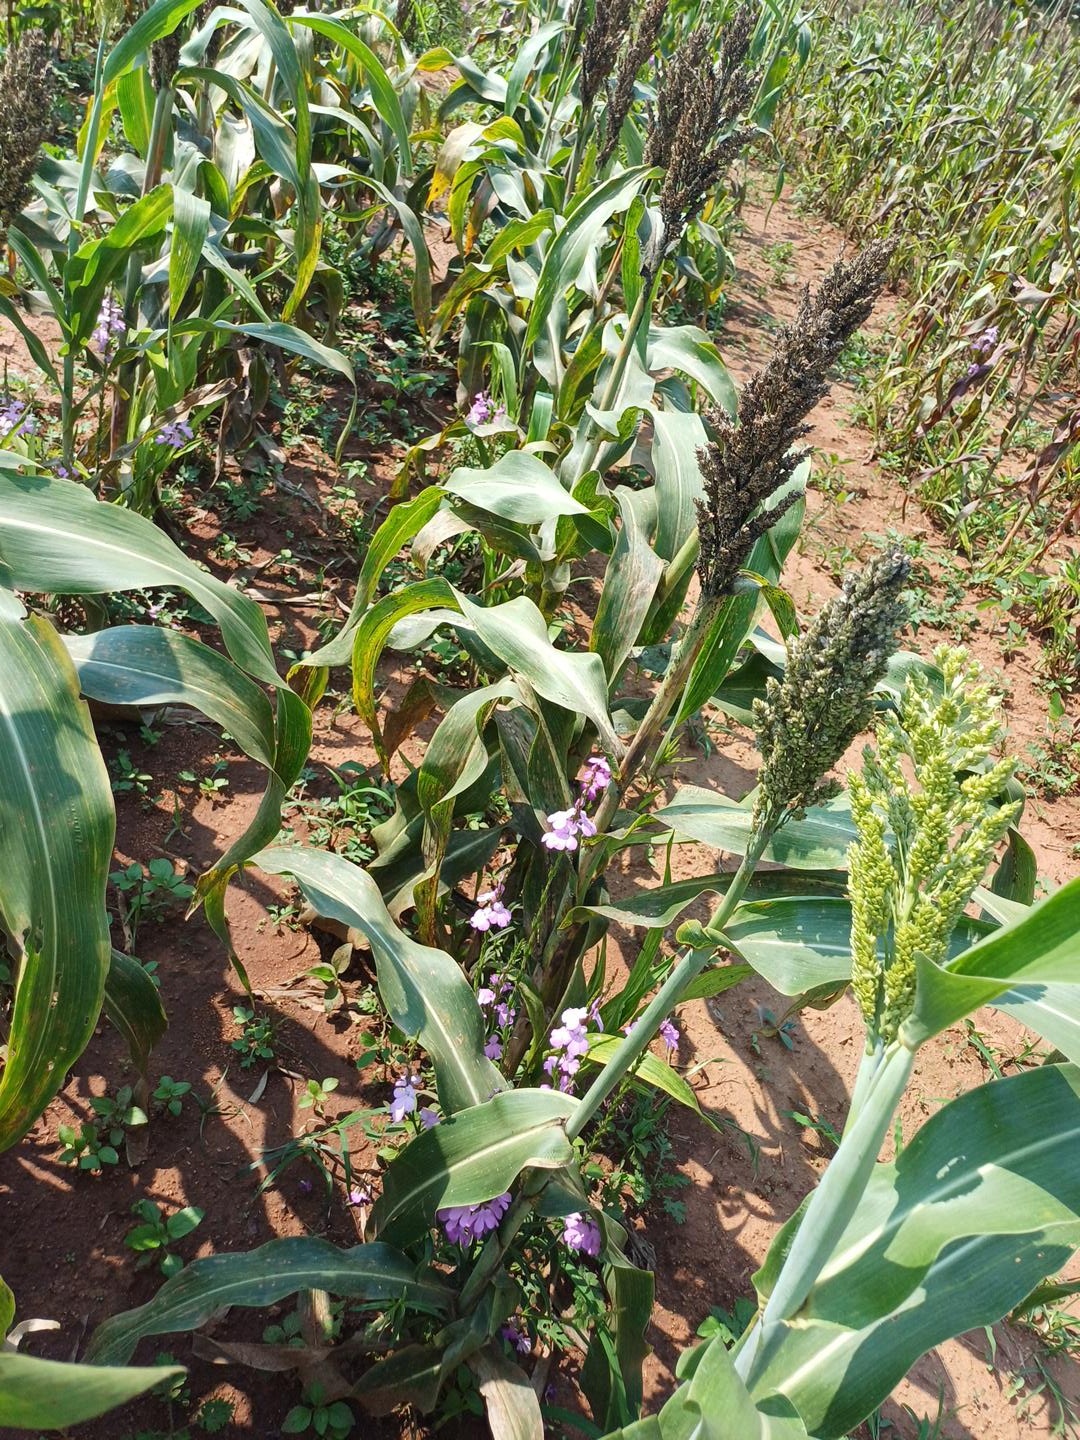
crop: sorghum
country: Kenya
